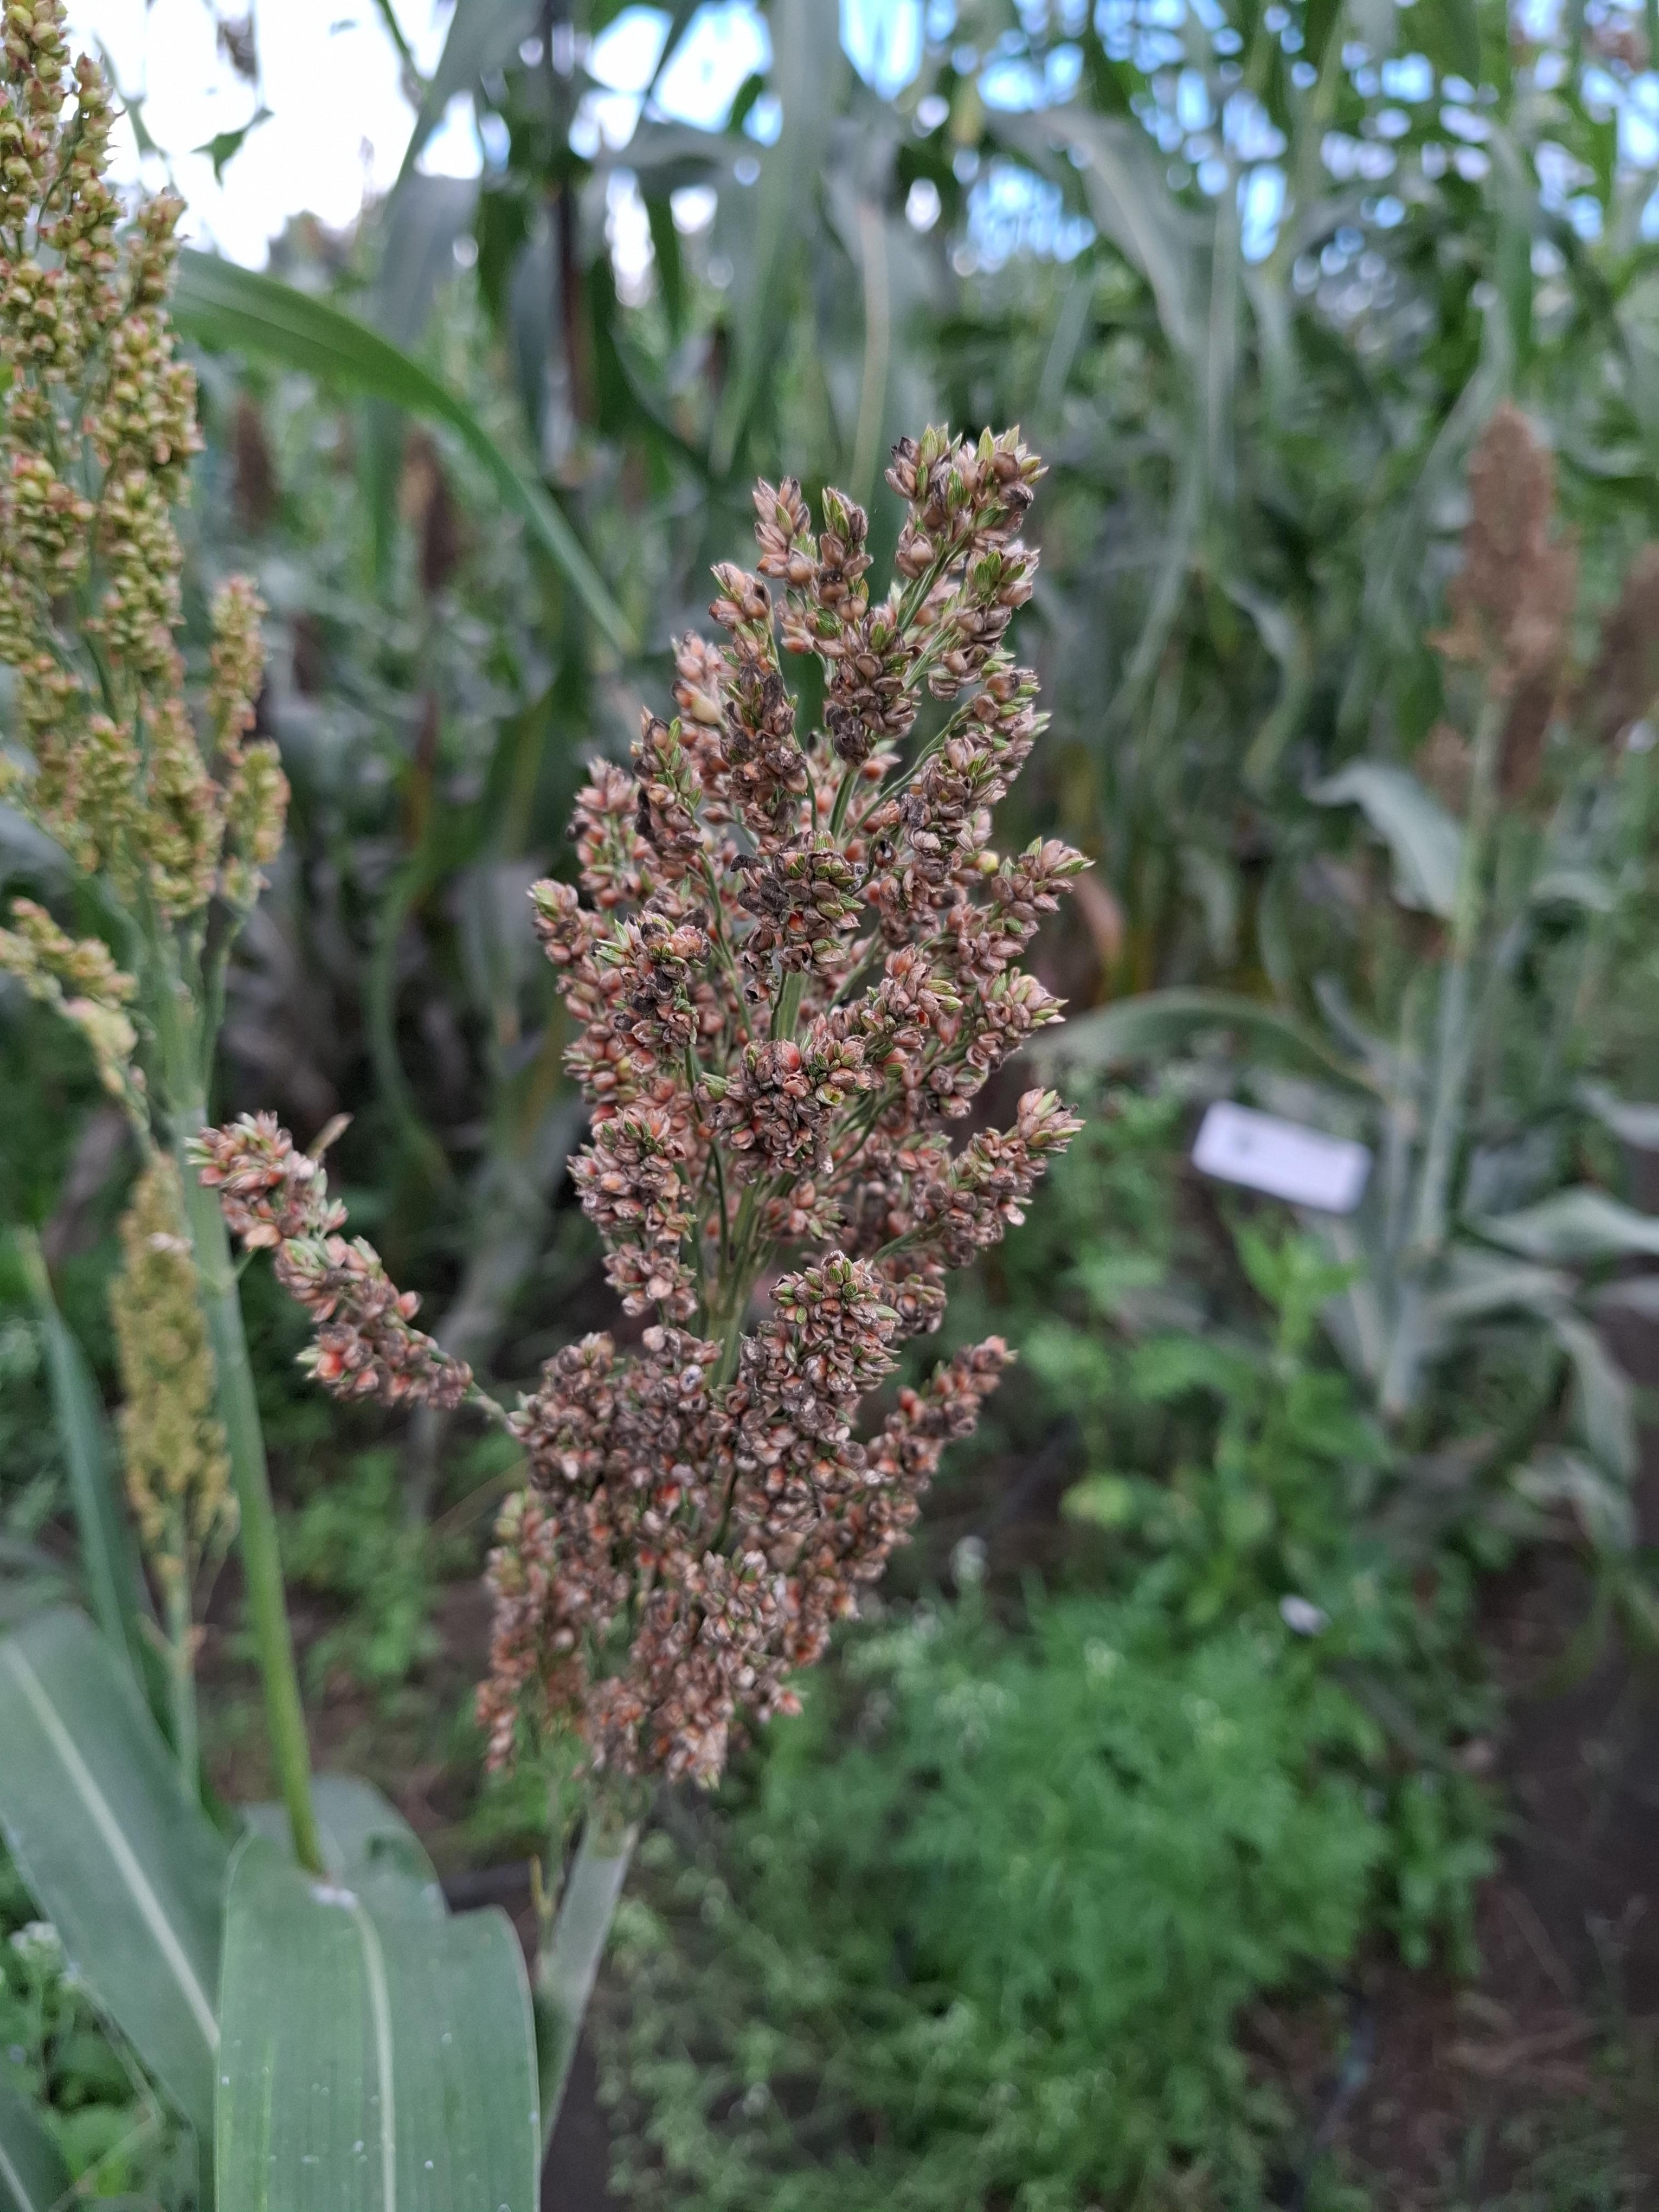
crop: sweet potato
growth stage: vegetative
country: Tanzania
